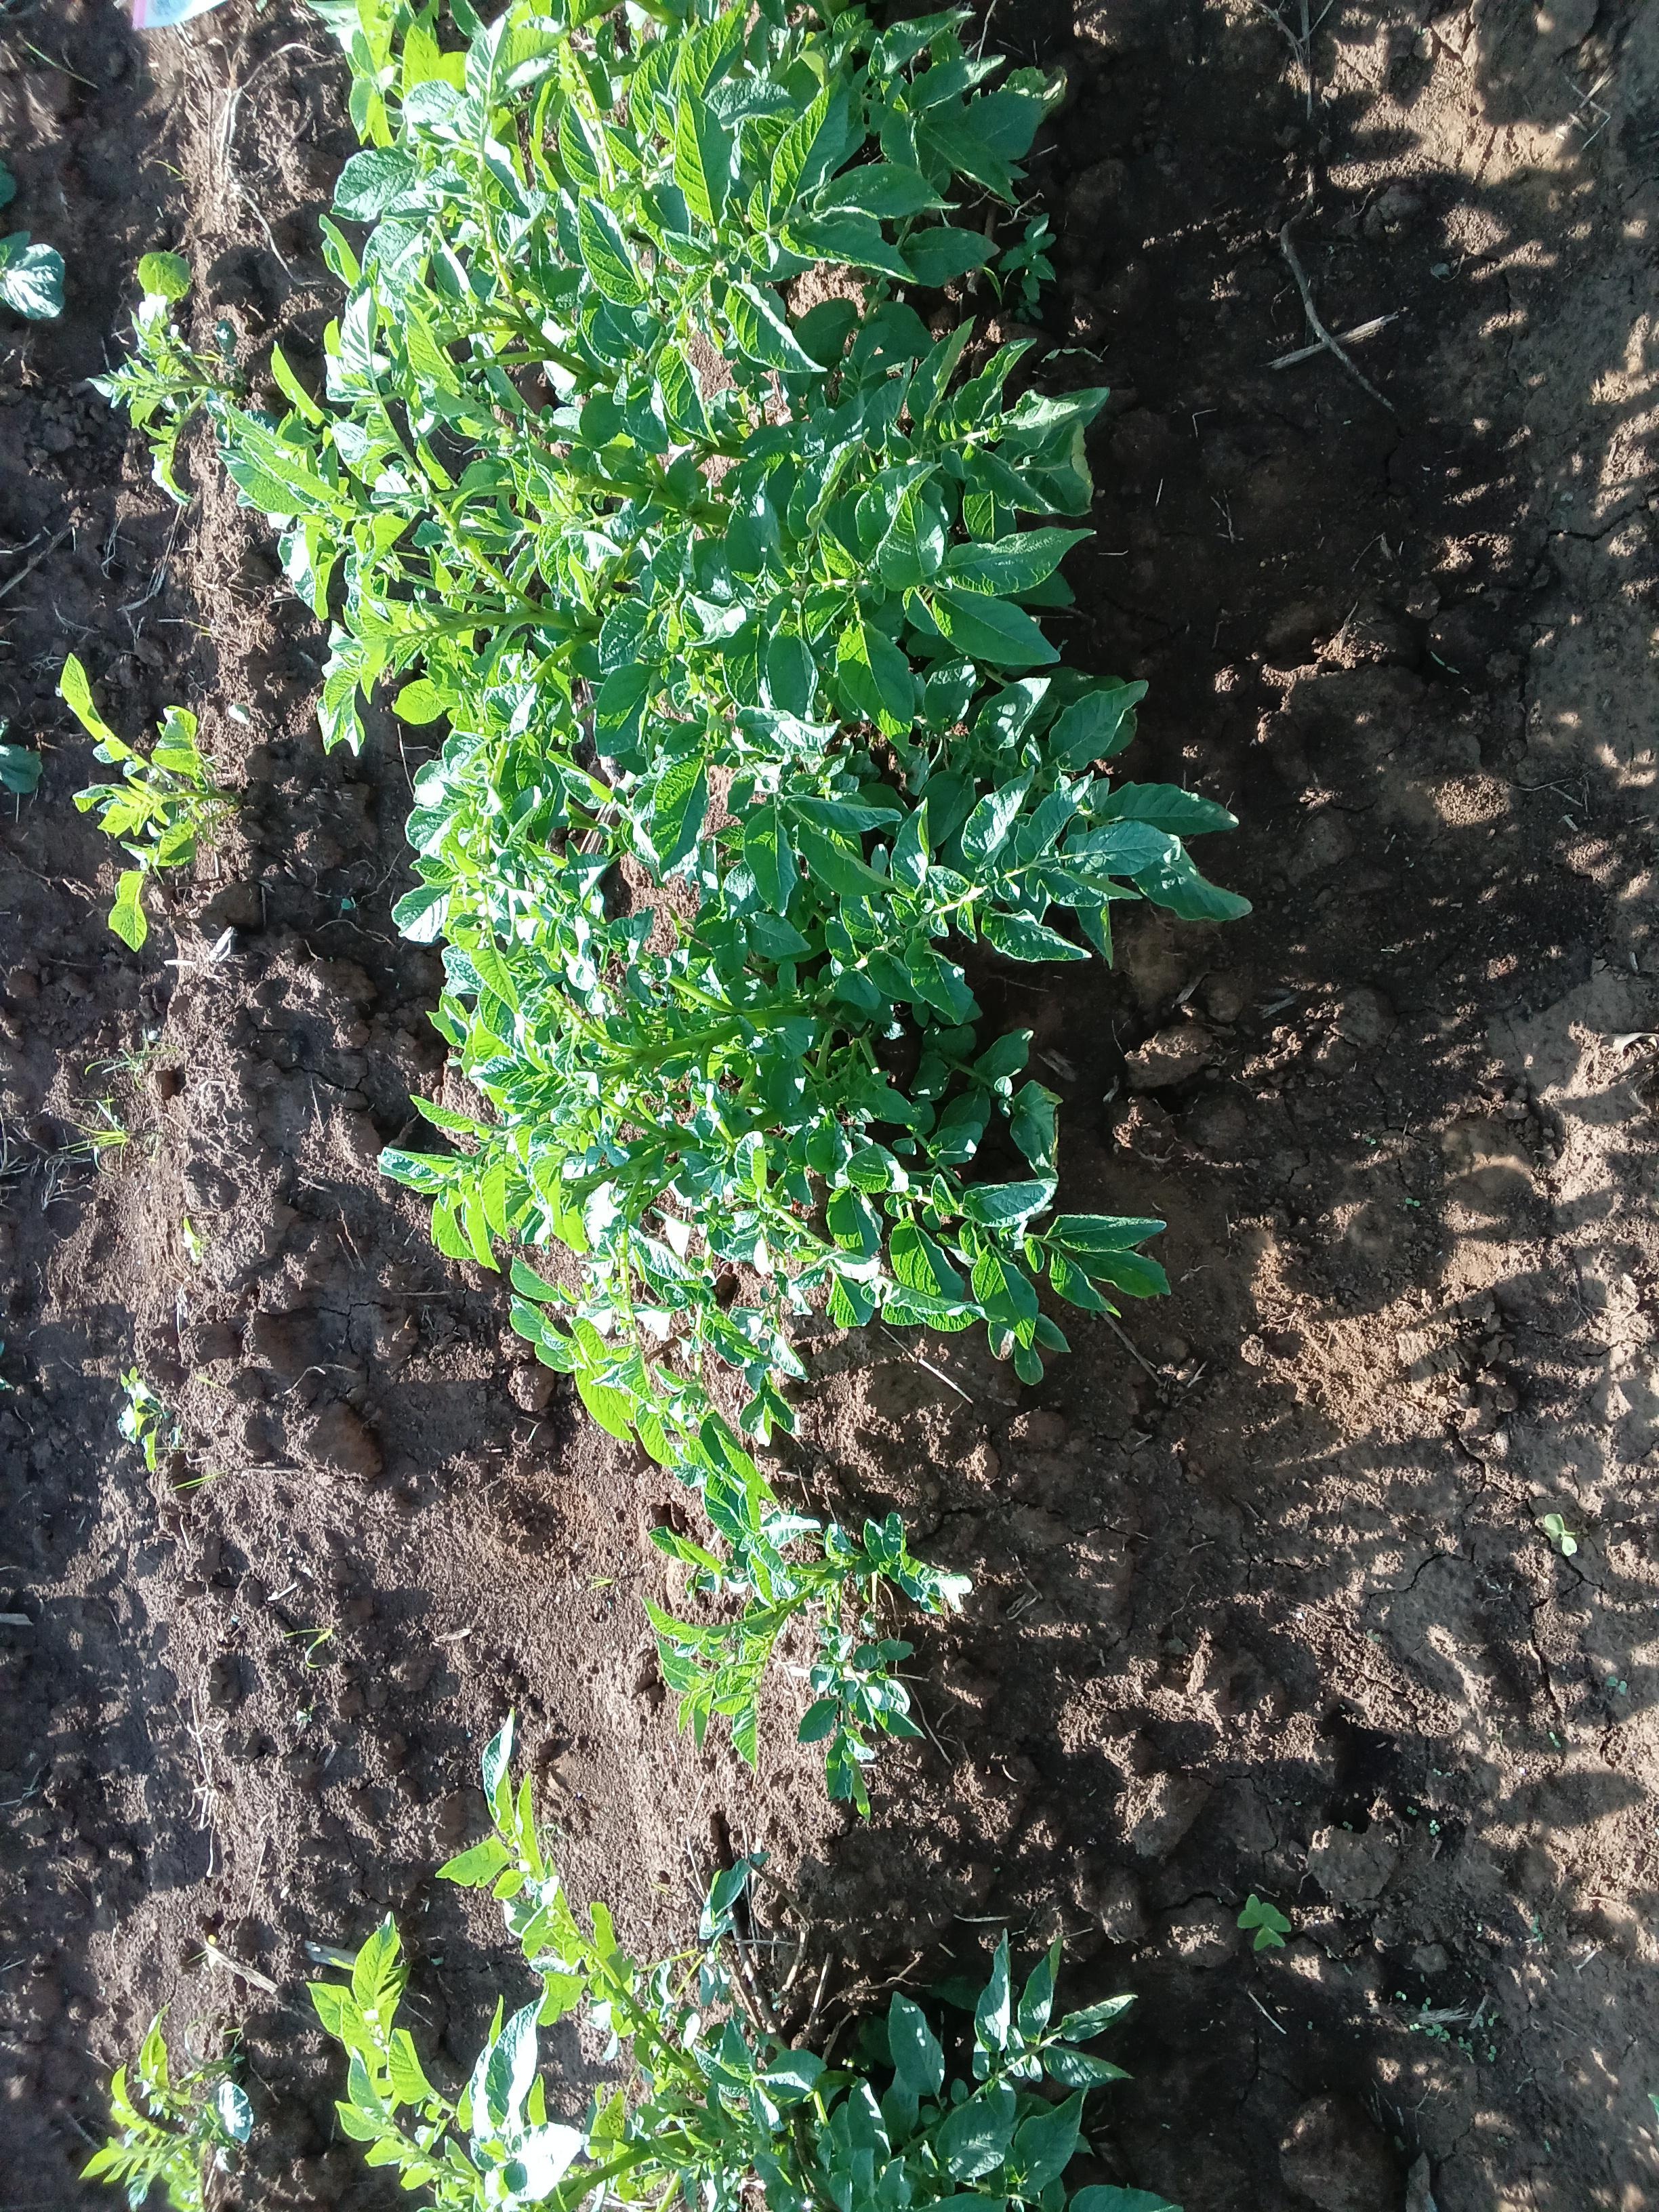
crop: potato
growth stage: vegetative
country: Kenya
